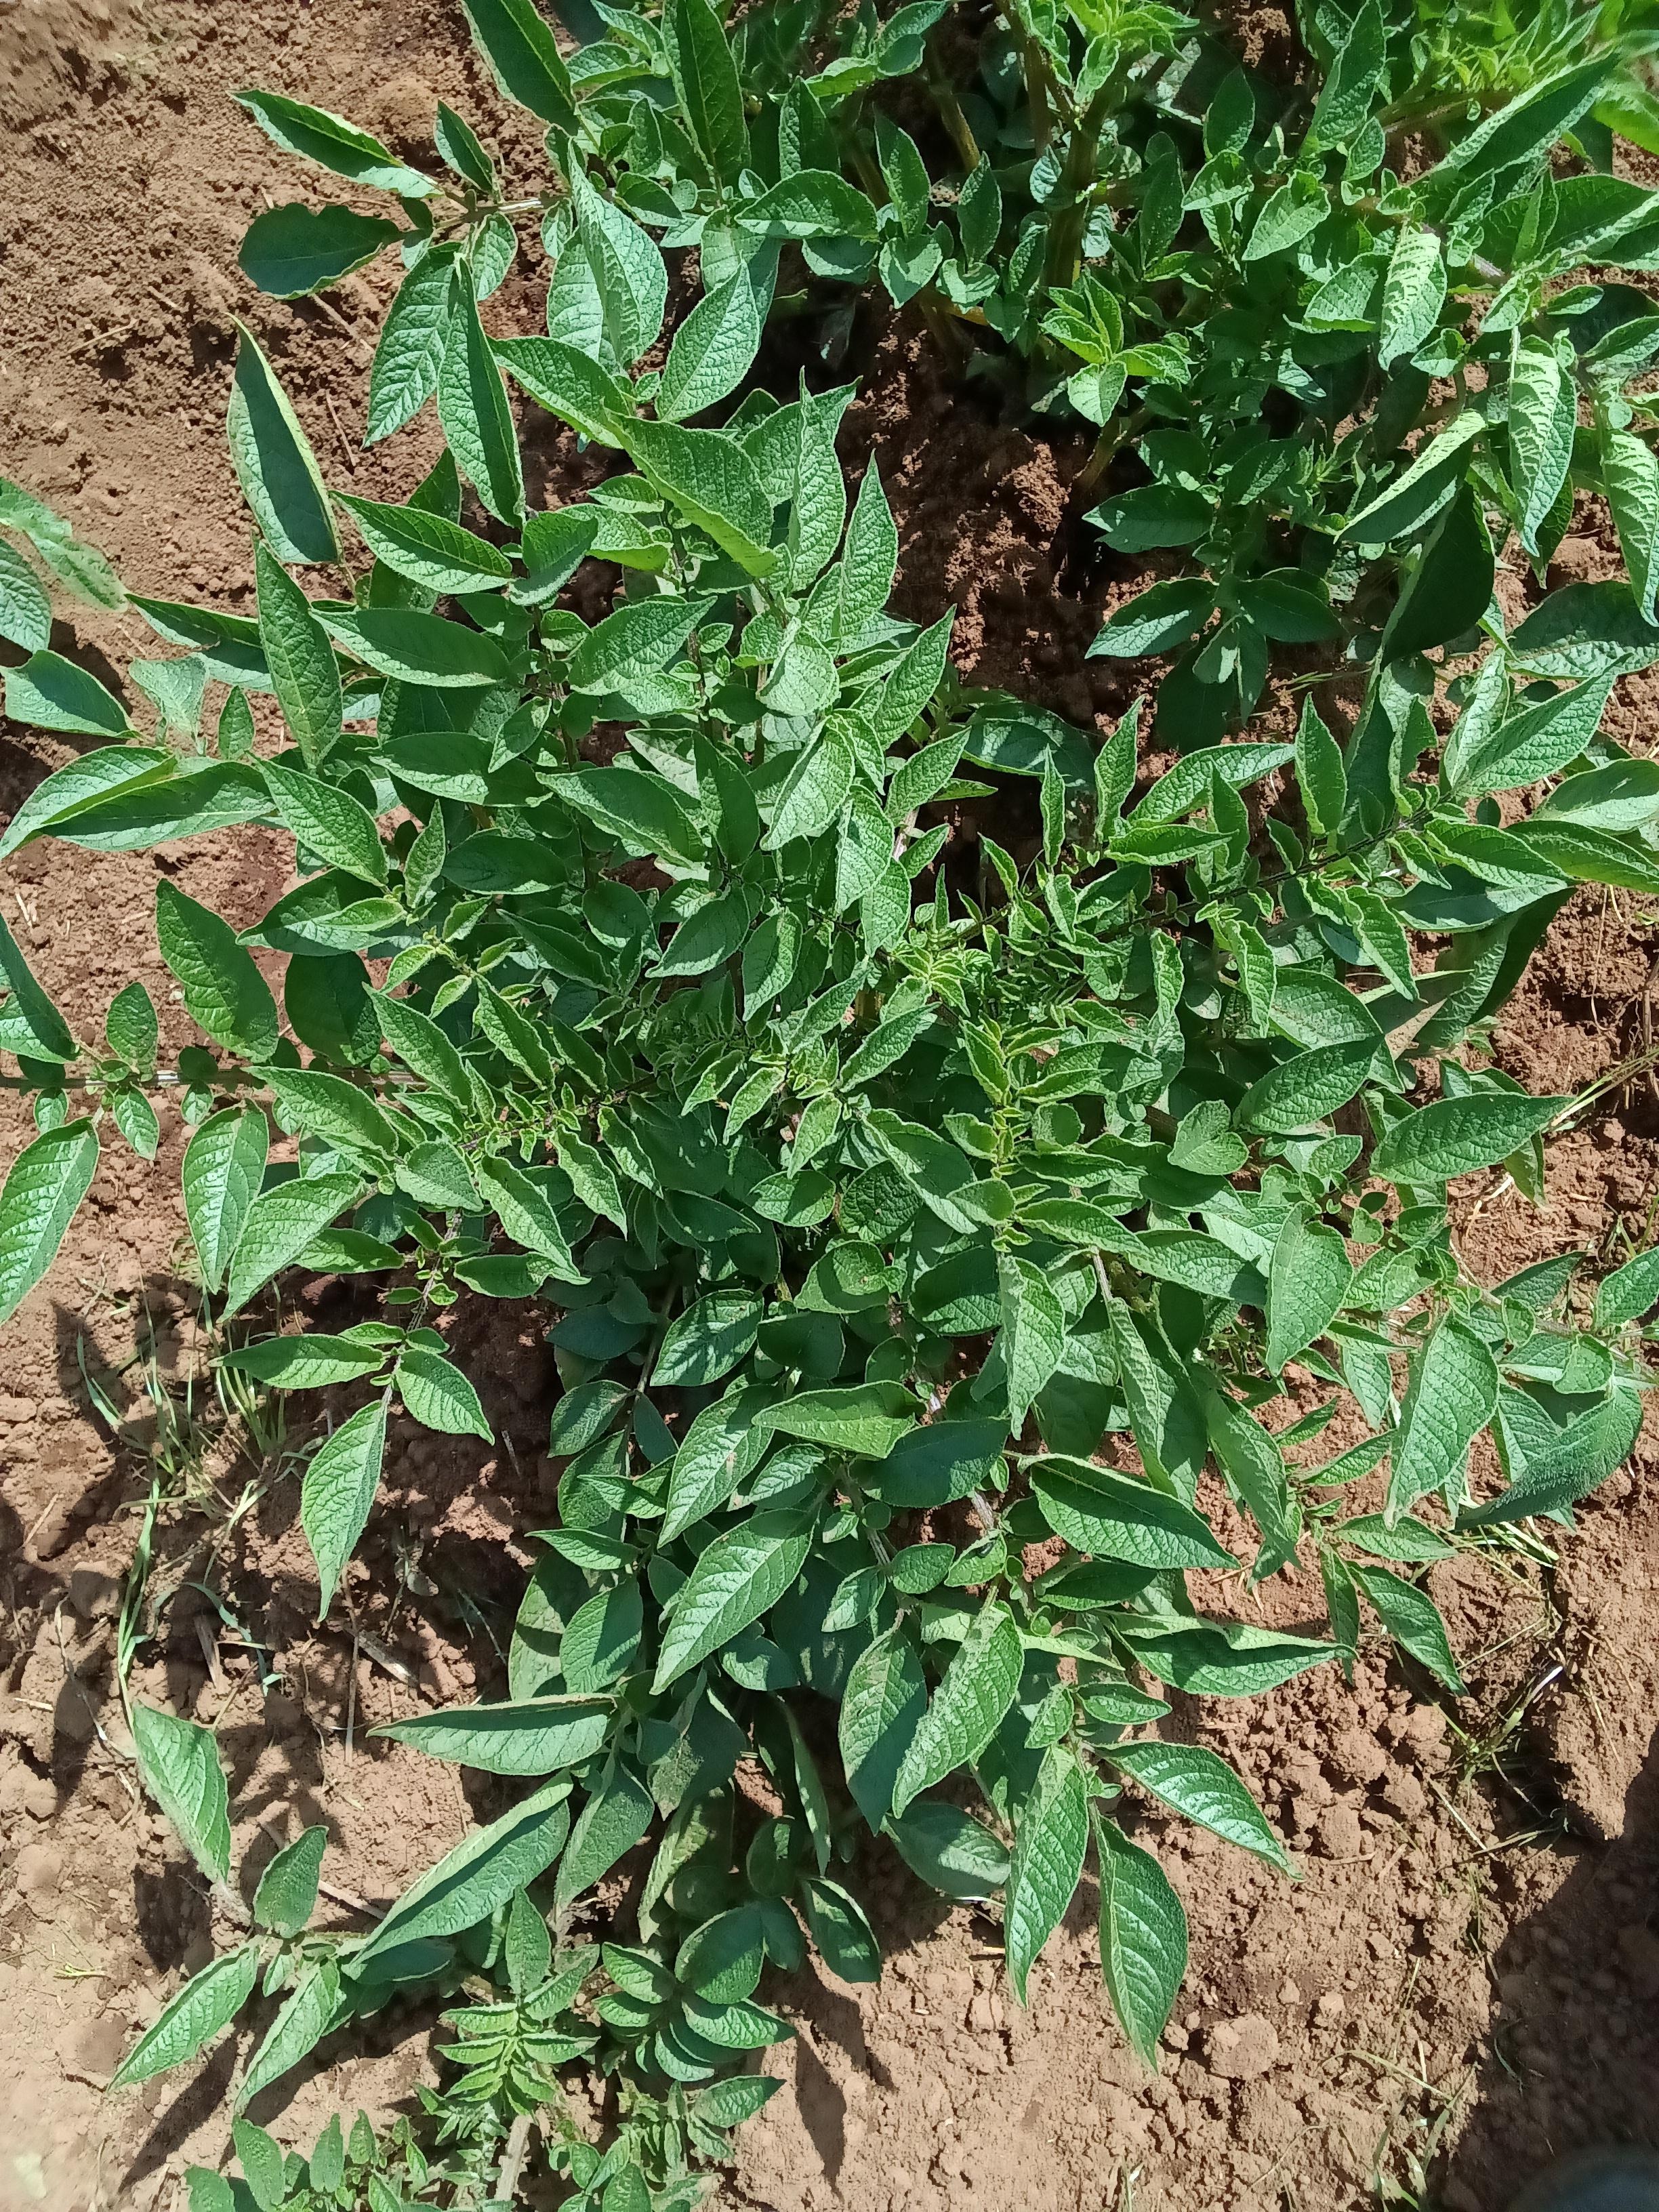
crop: potato
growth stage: vegetative
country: Kenya
